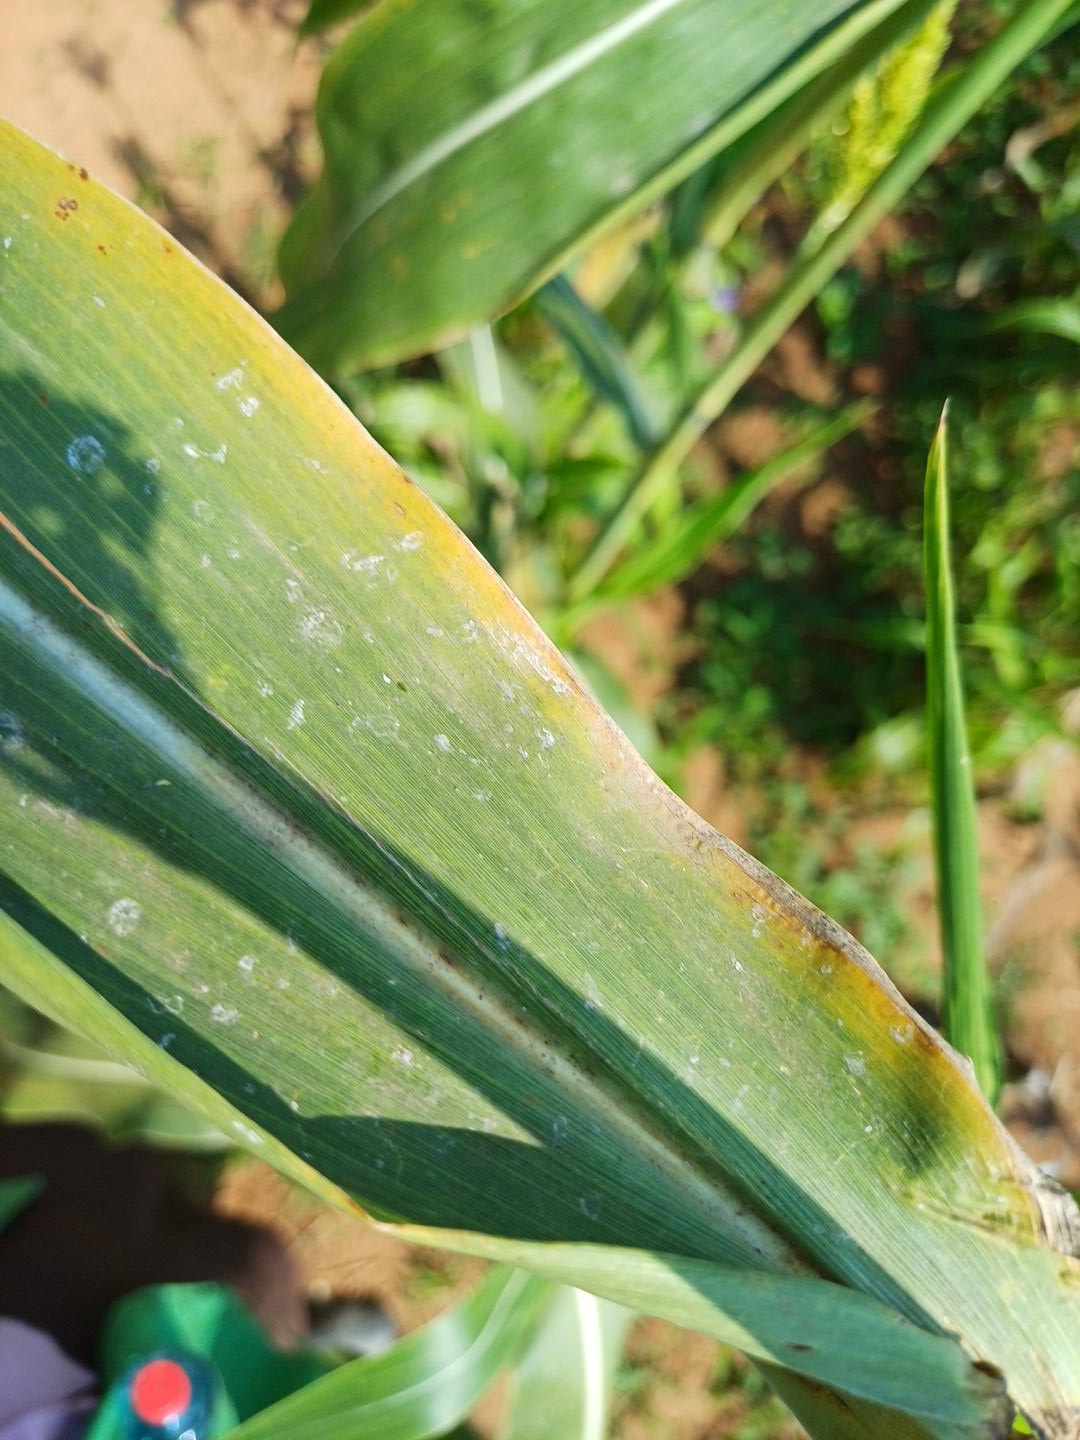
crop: sorghum
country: Kenya
